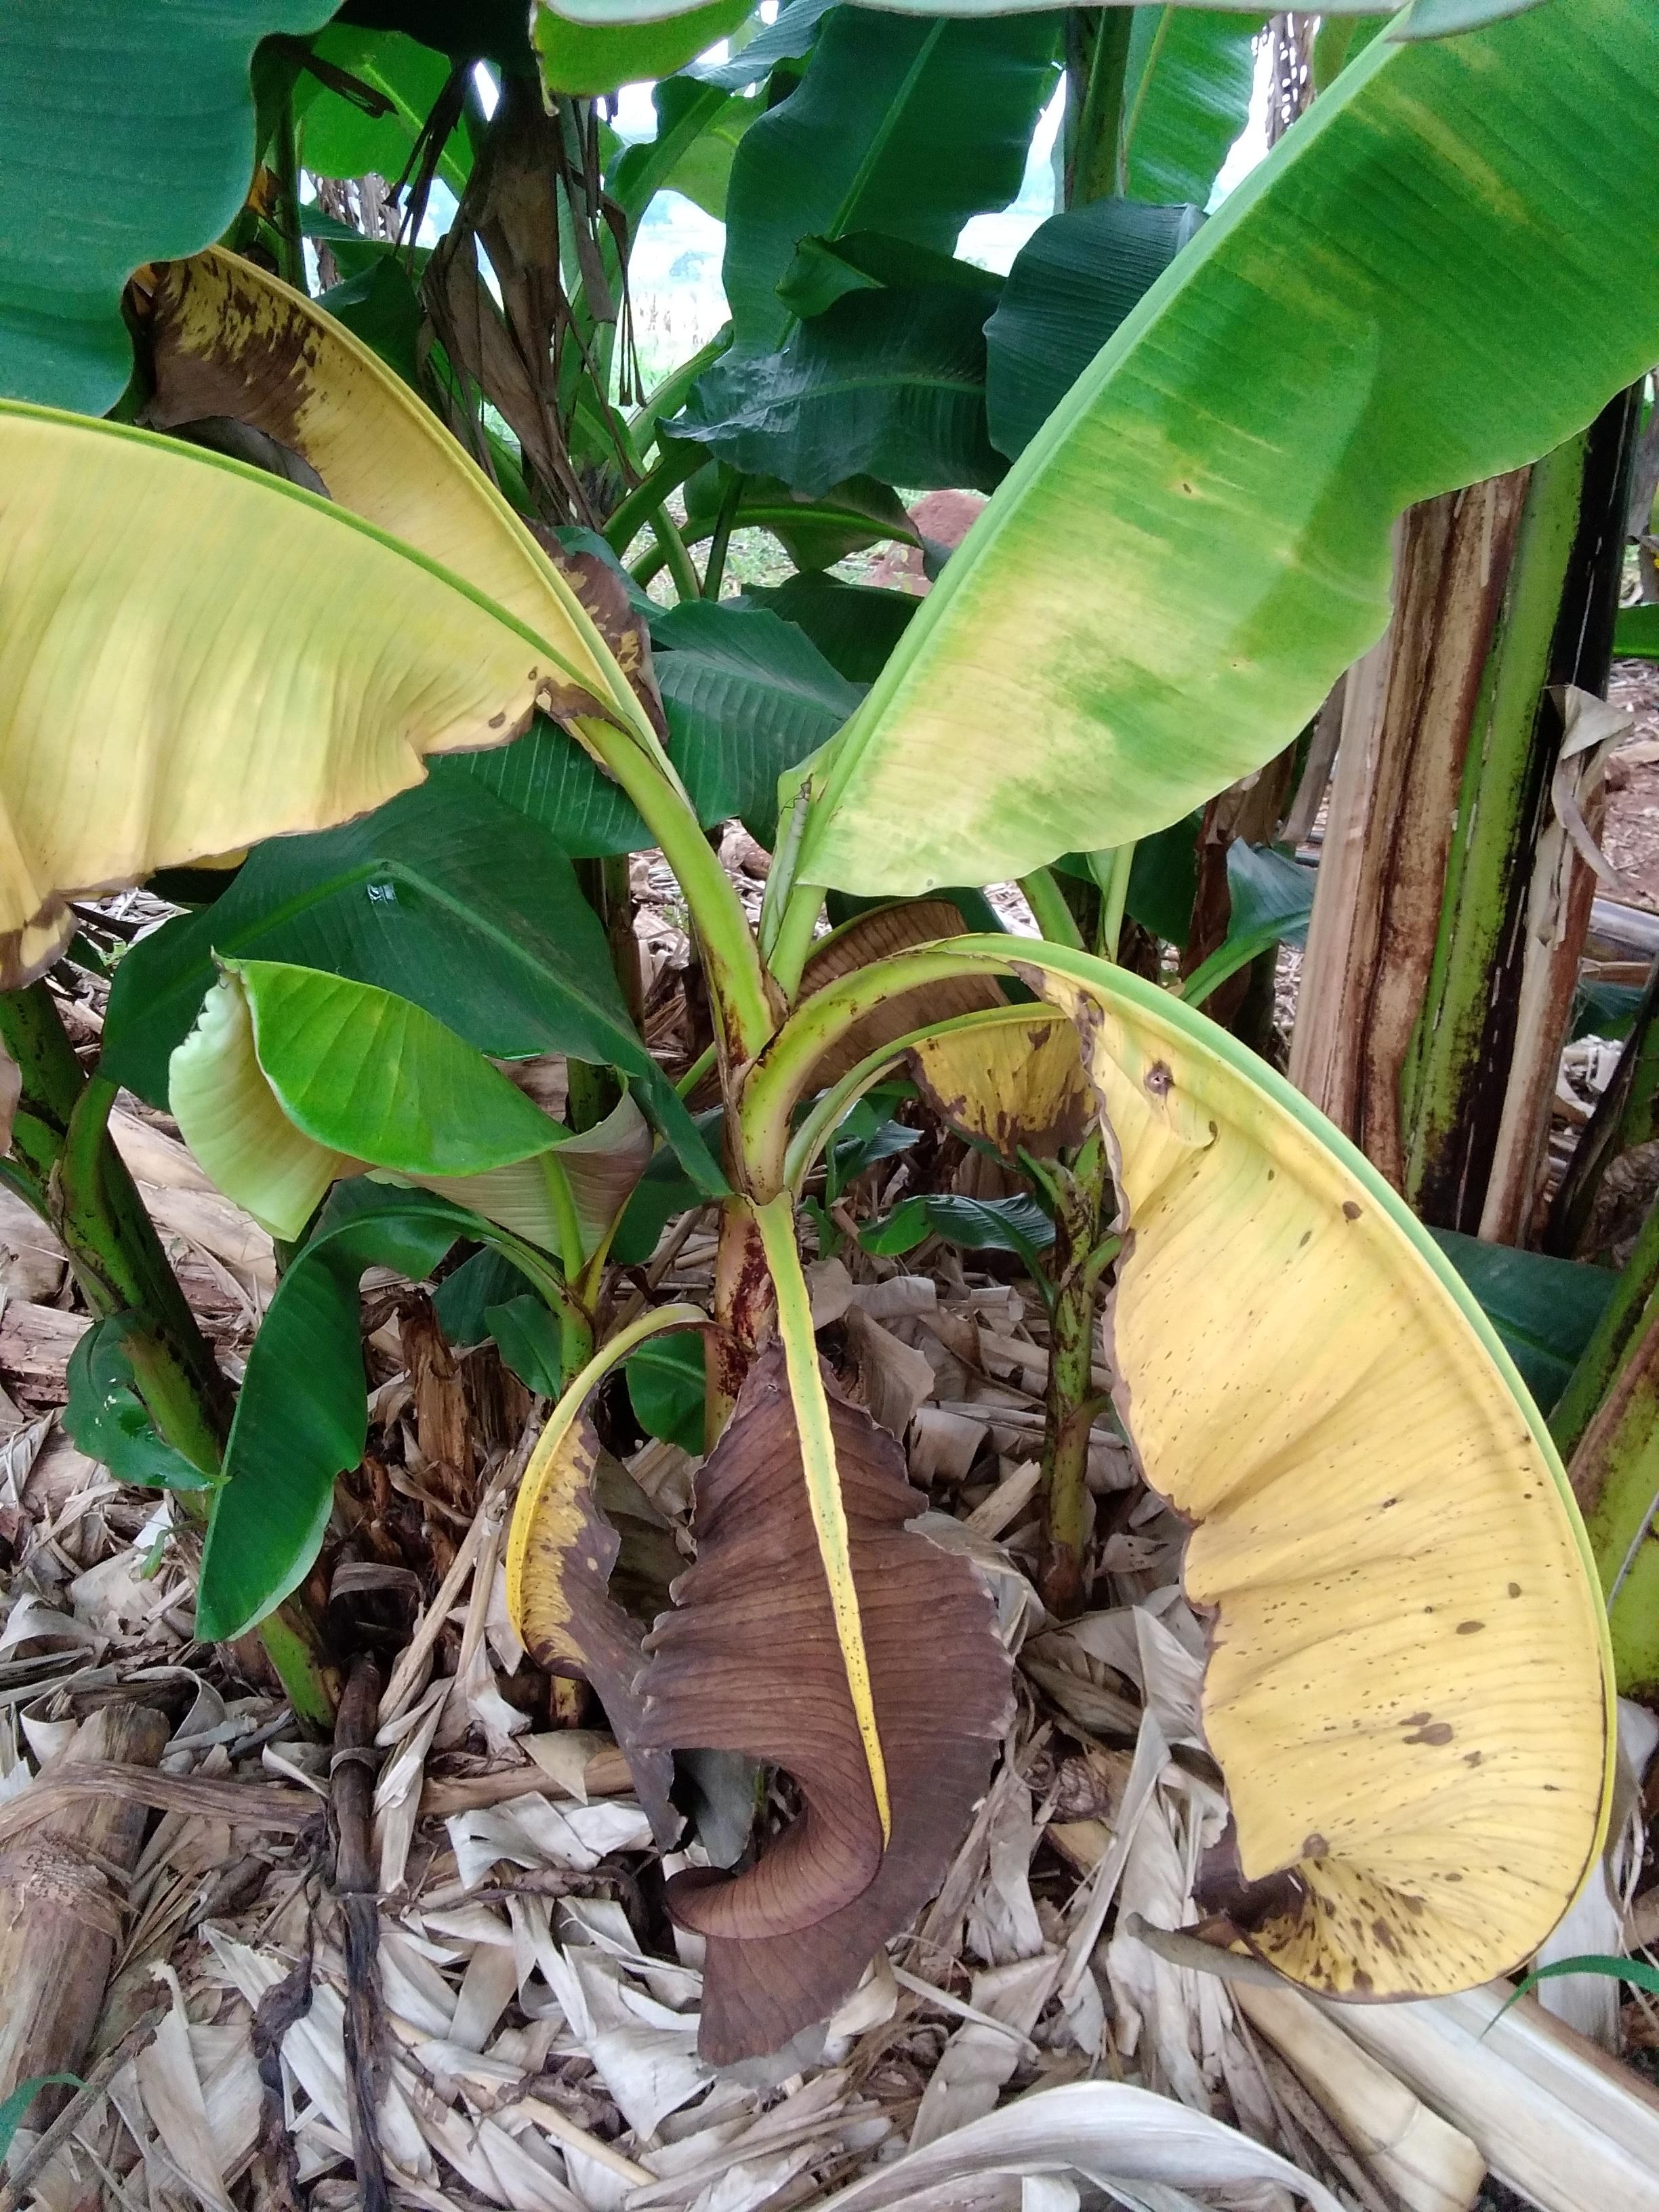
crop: banana
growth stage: vegetative
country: Uganda
